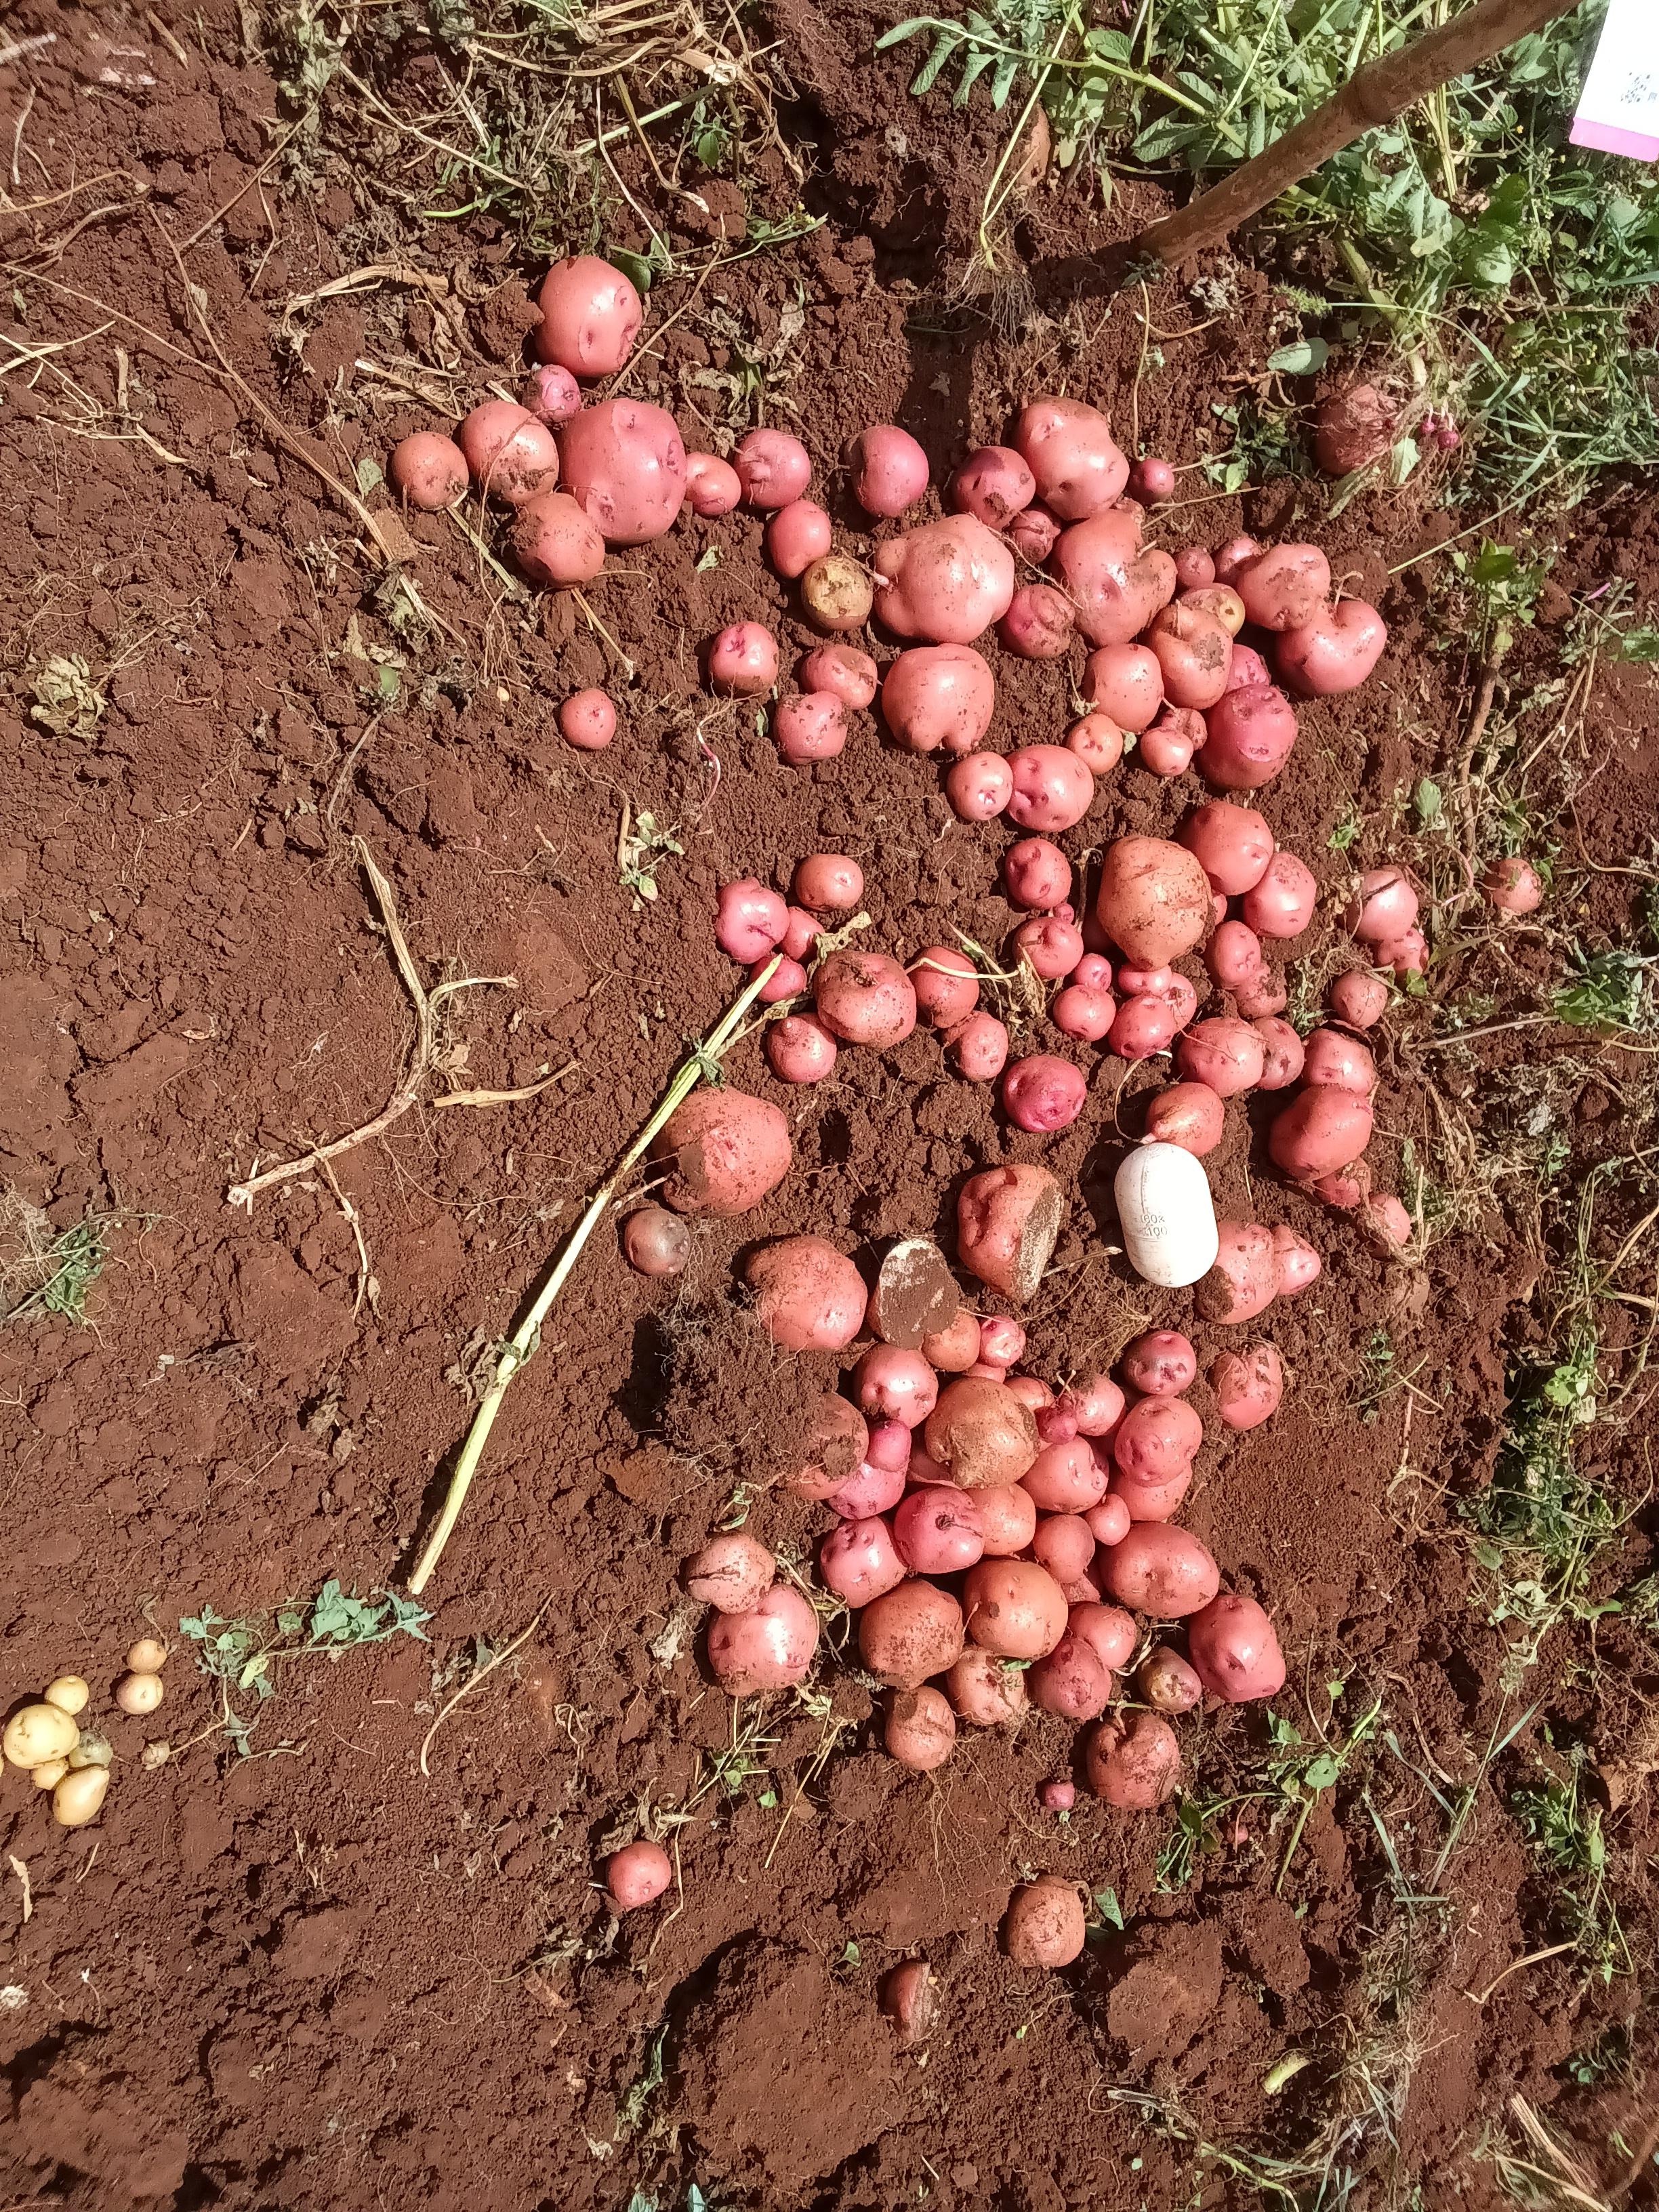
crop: maize
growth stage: harvest
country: Kenya
